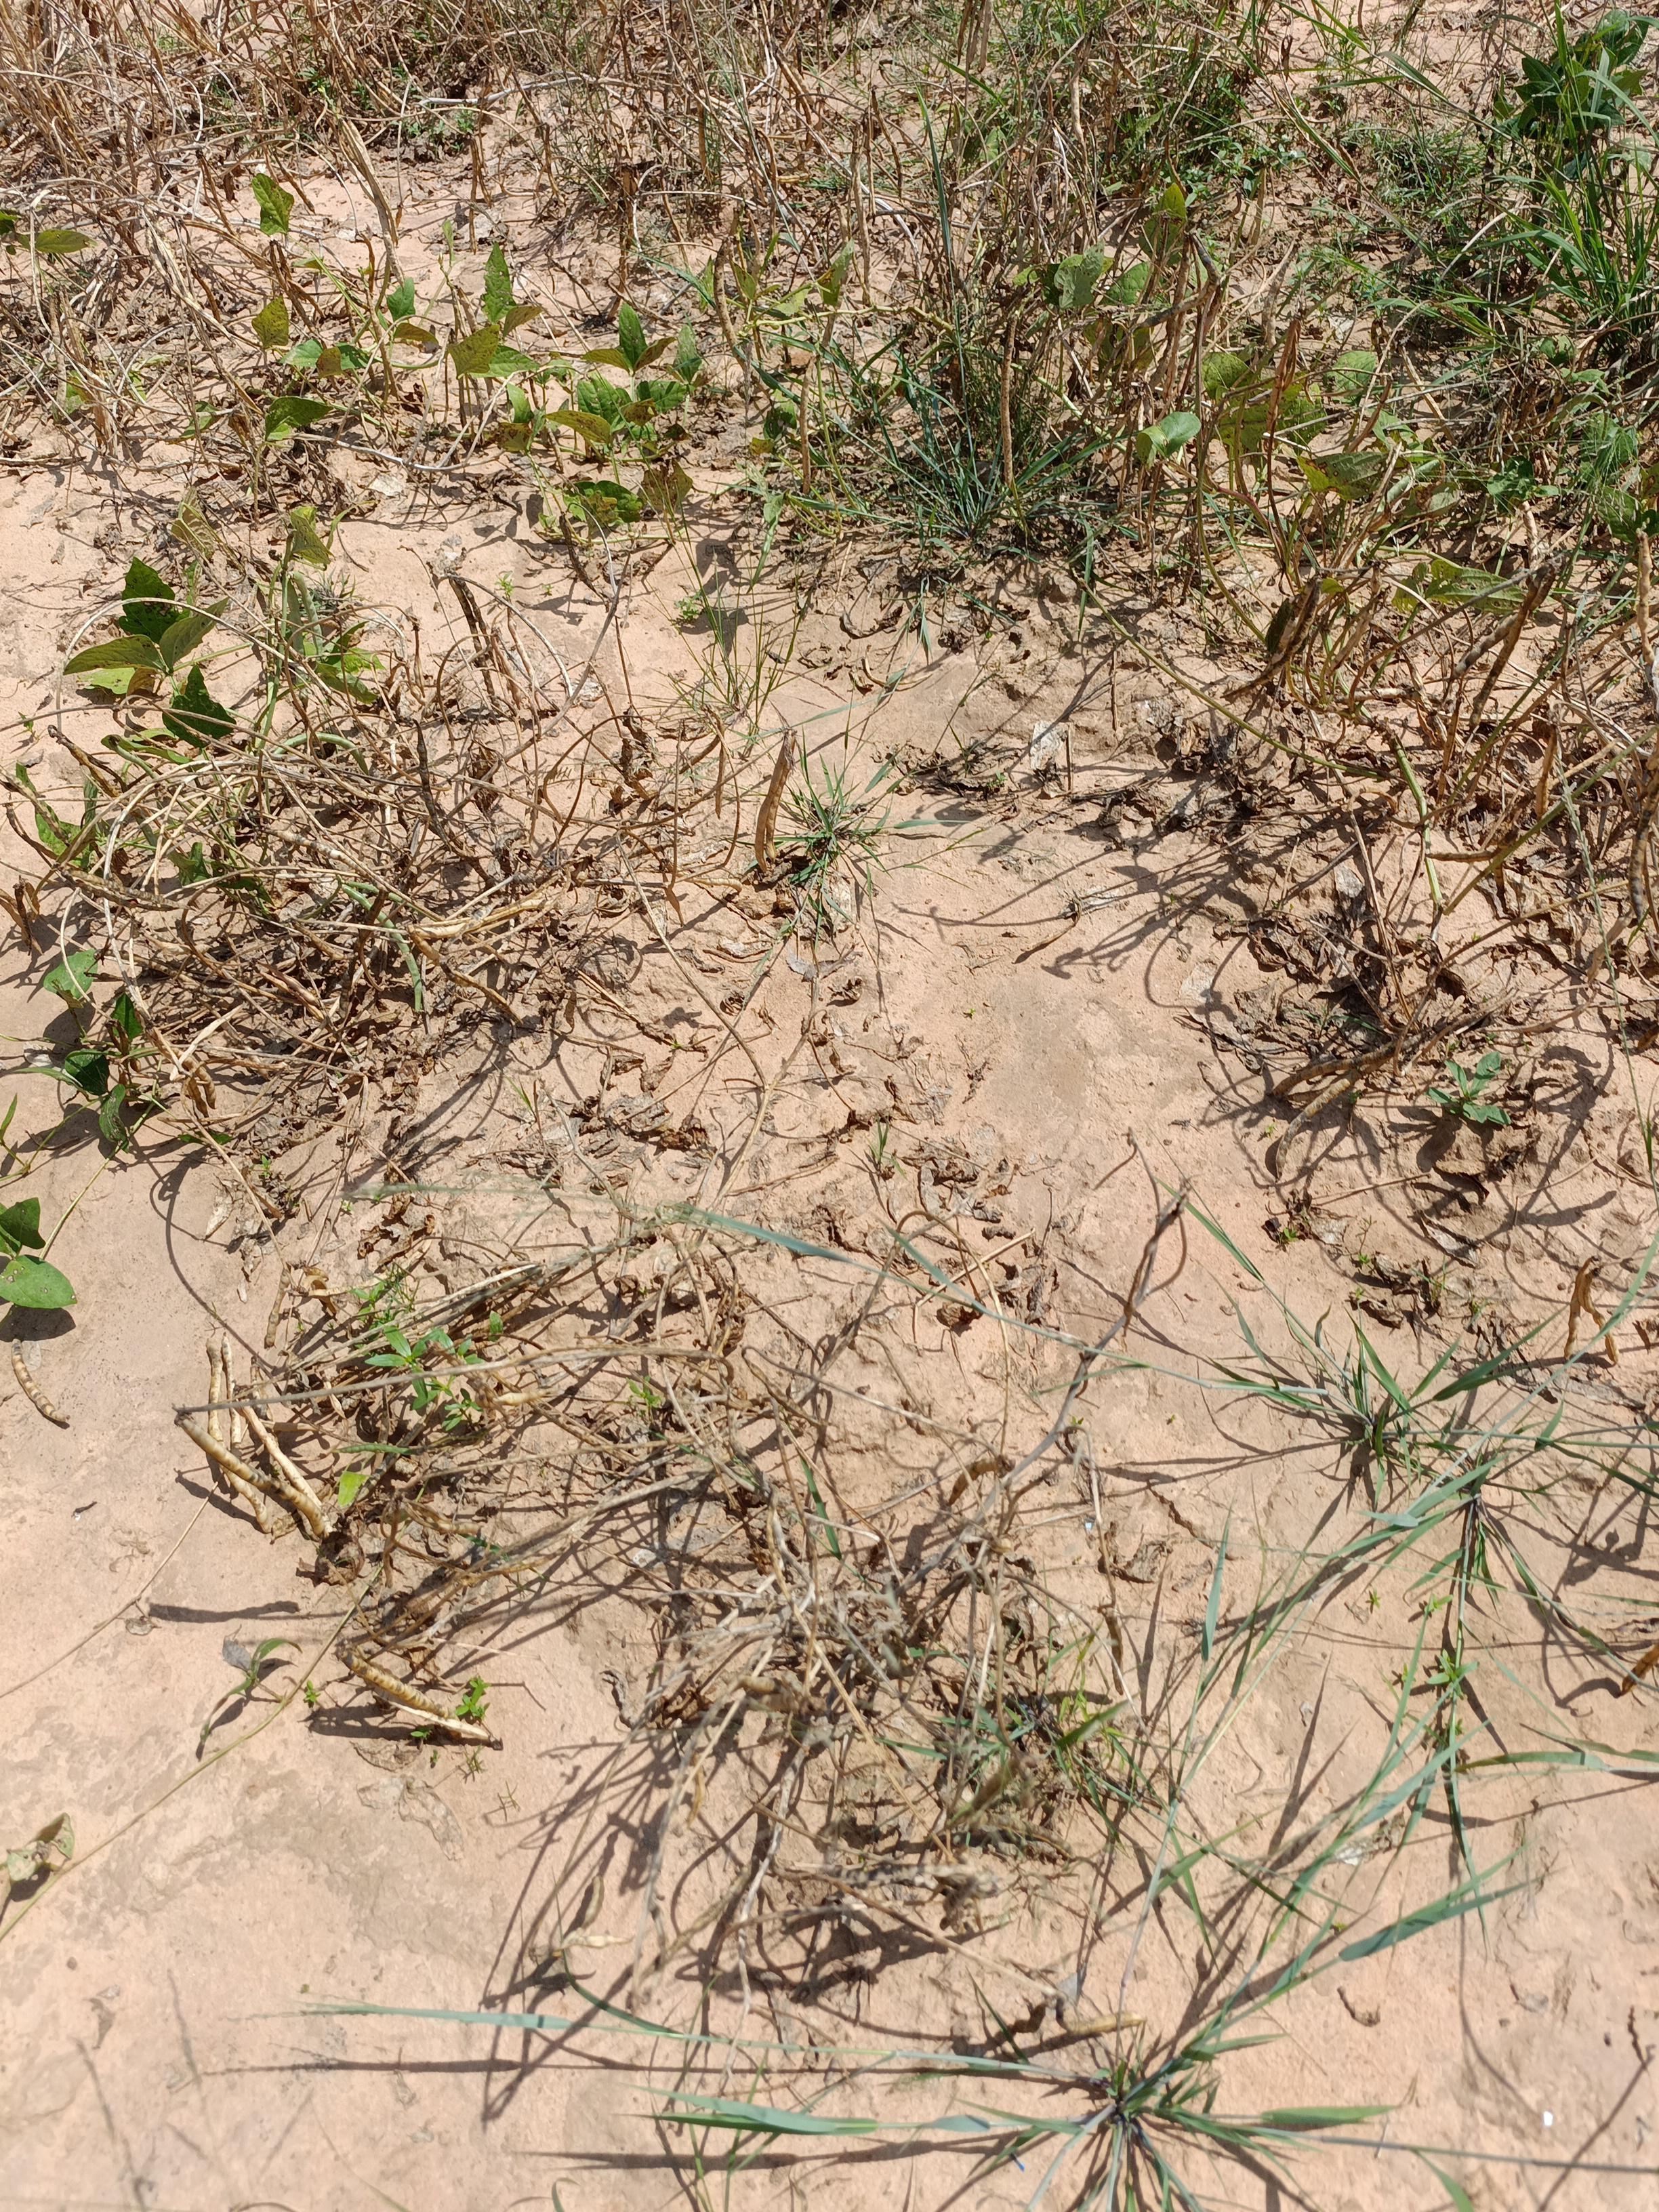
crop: cowpea
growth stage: maturity
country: Nigeria
